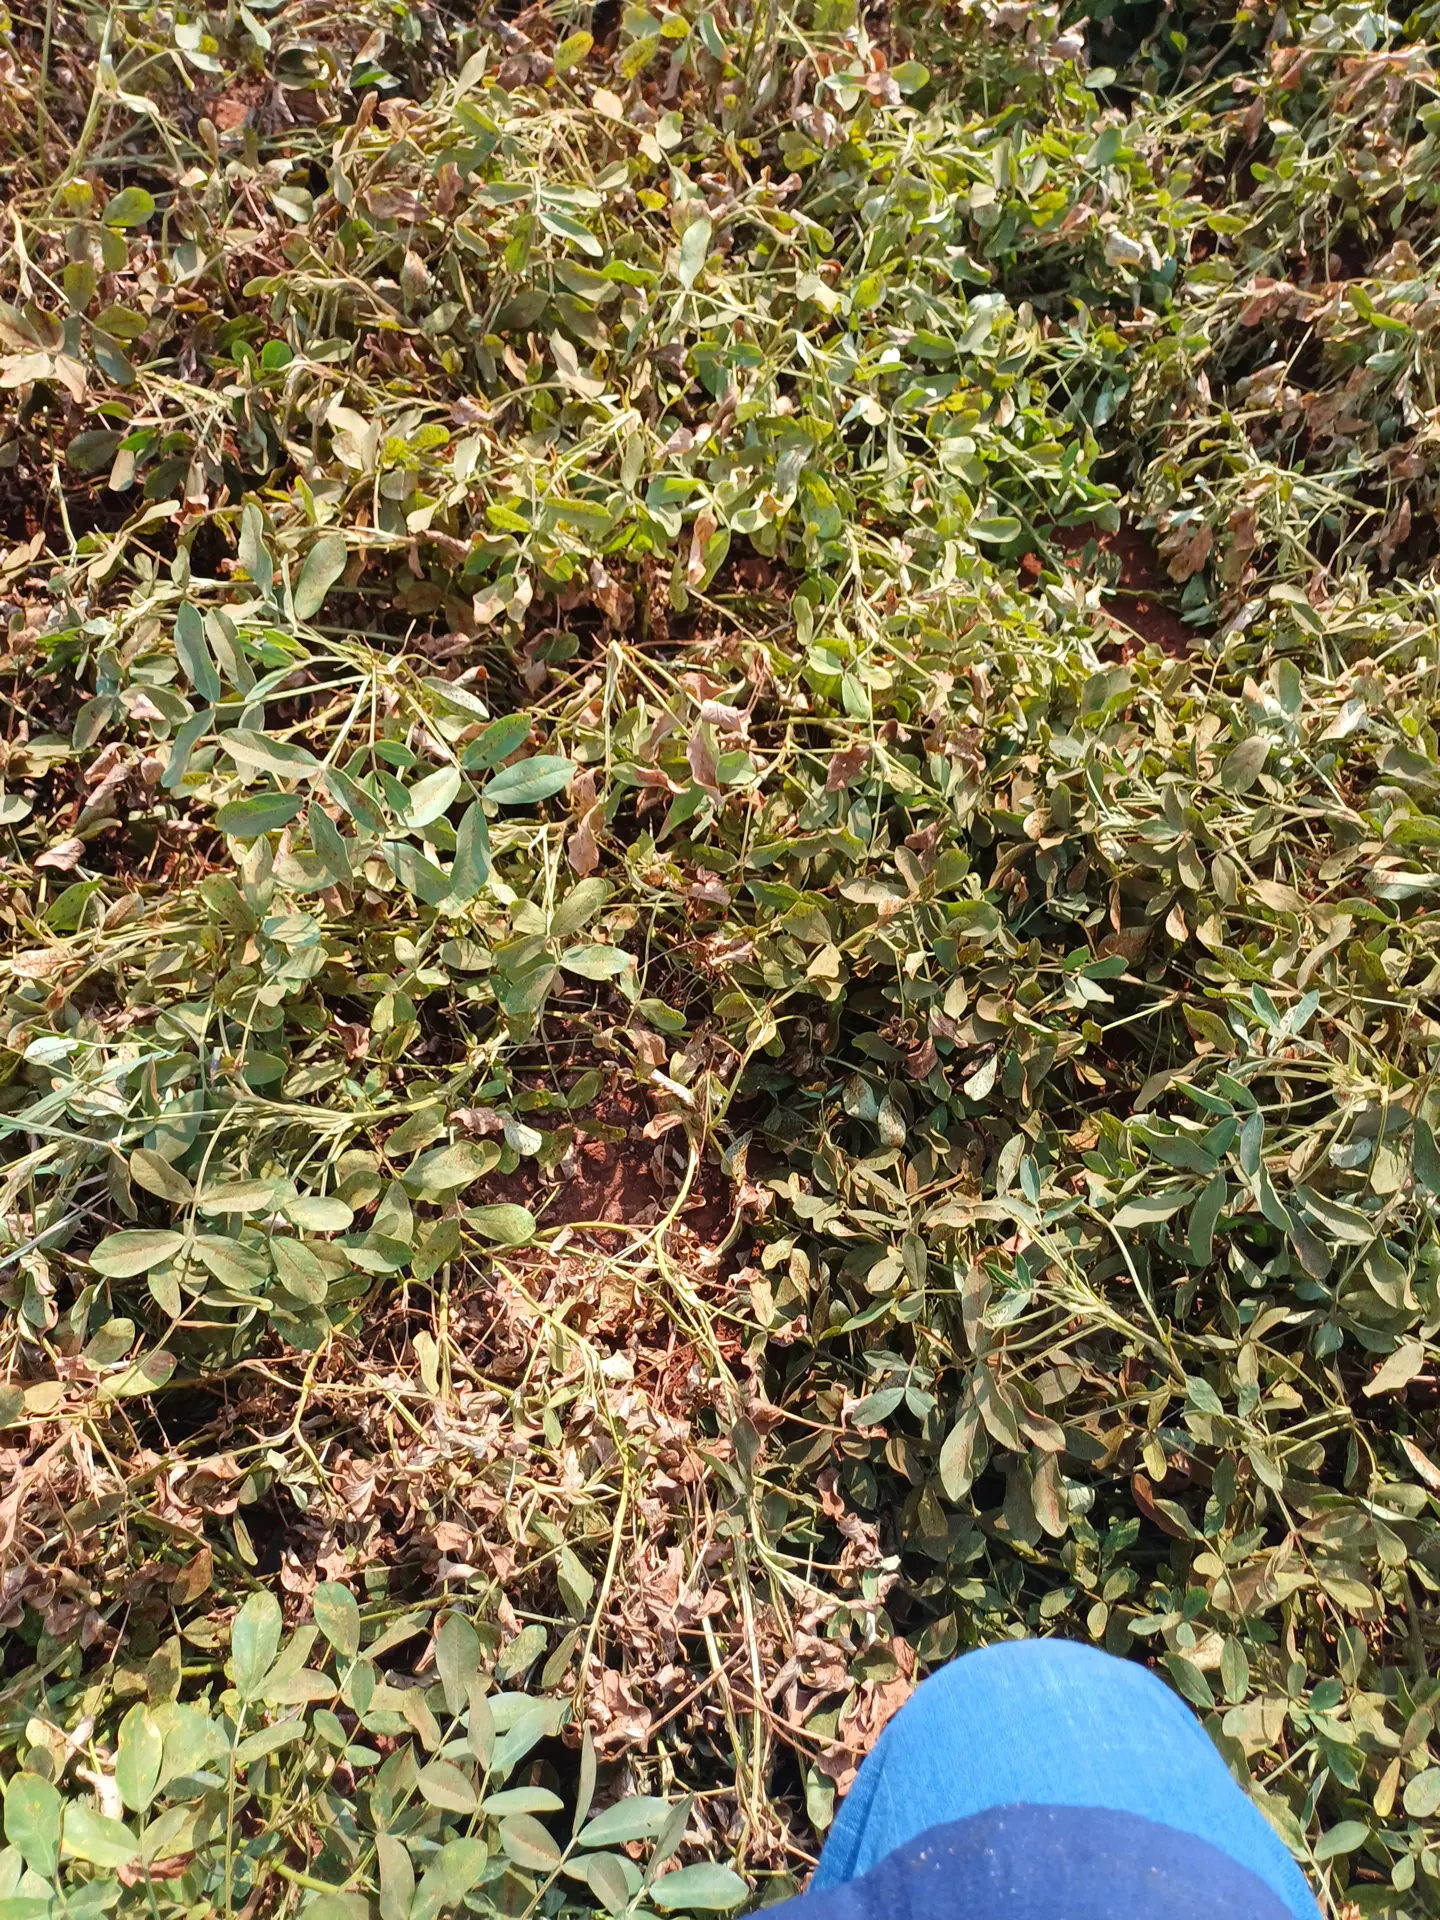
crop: groundnut
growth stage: maturity
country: Kenya
